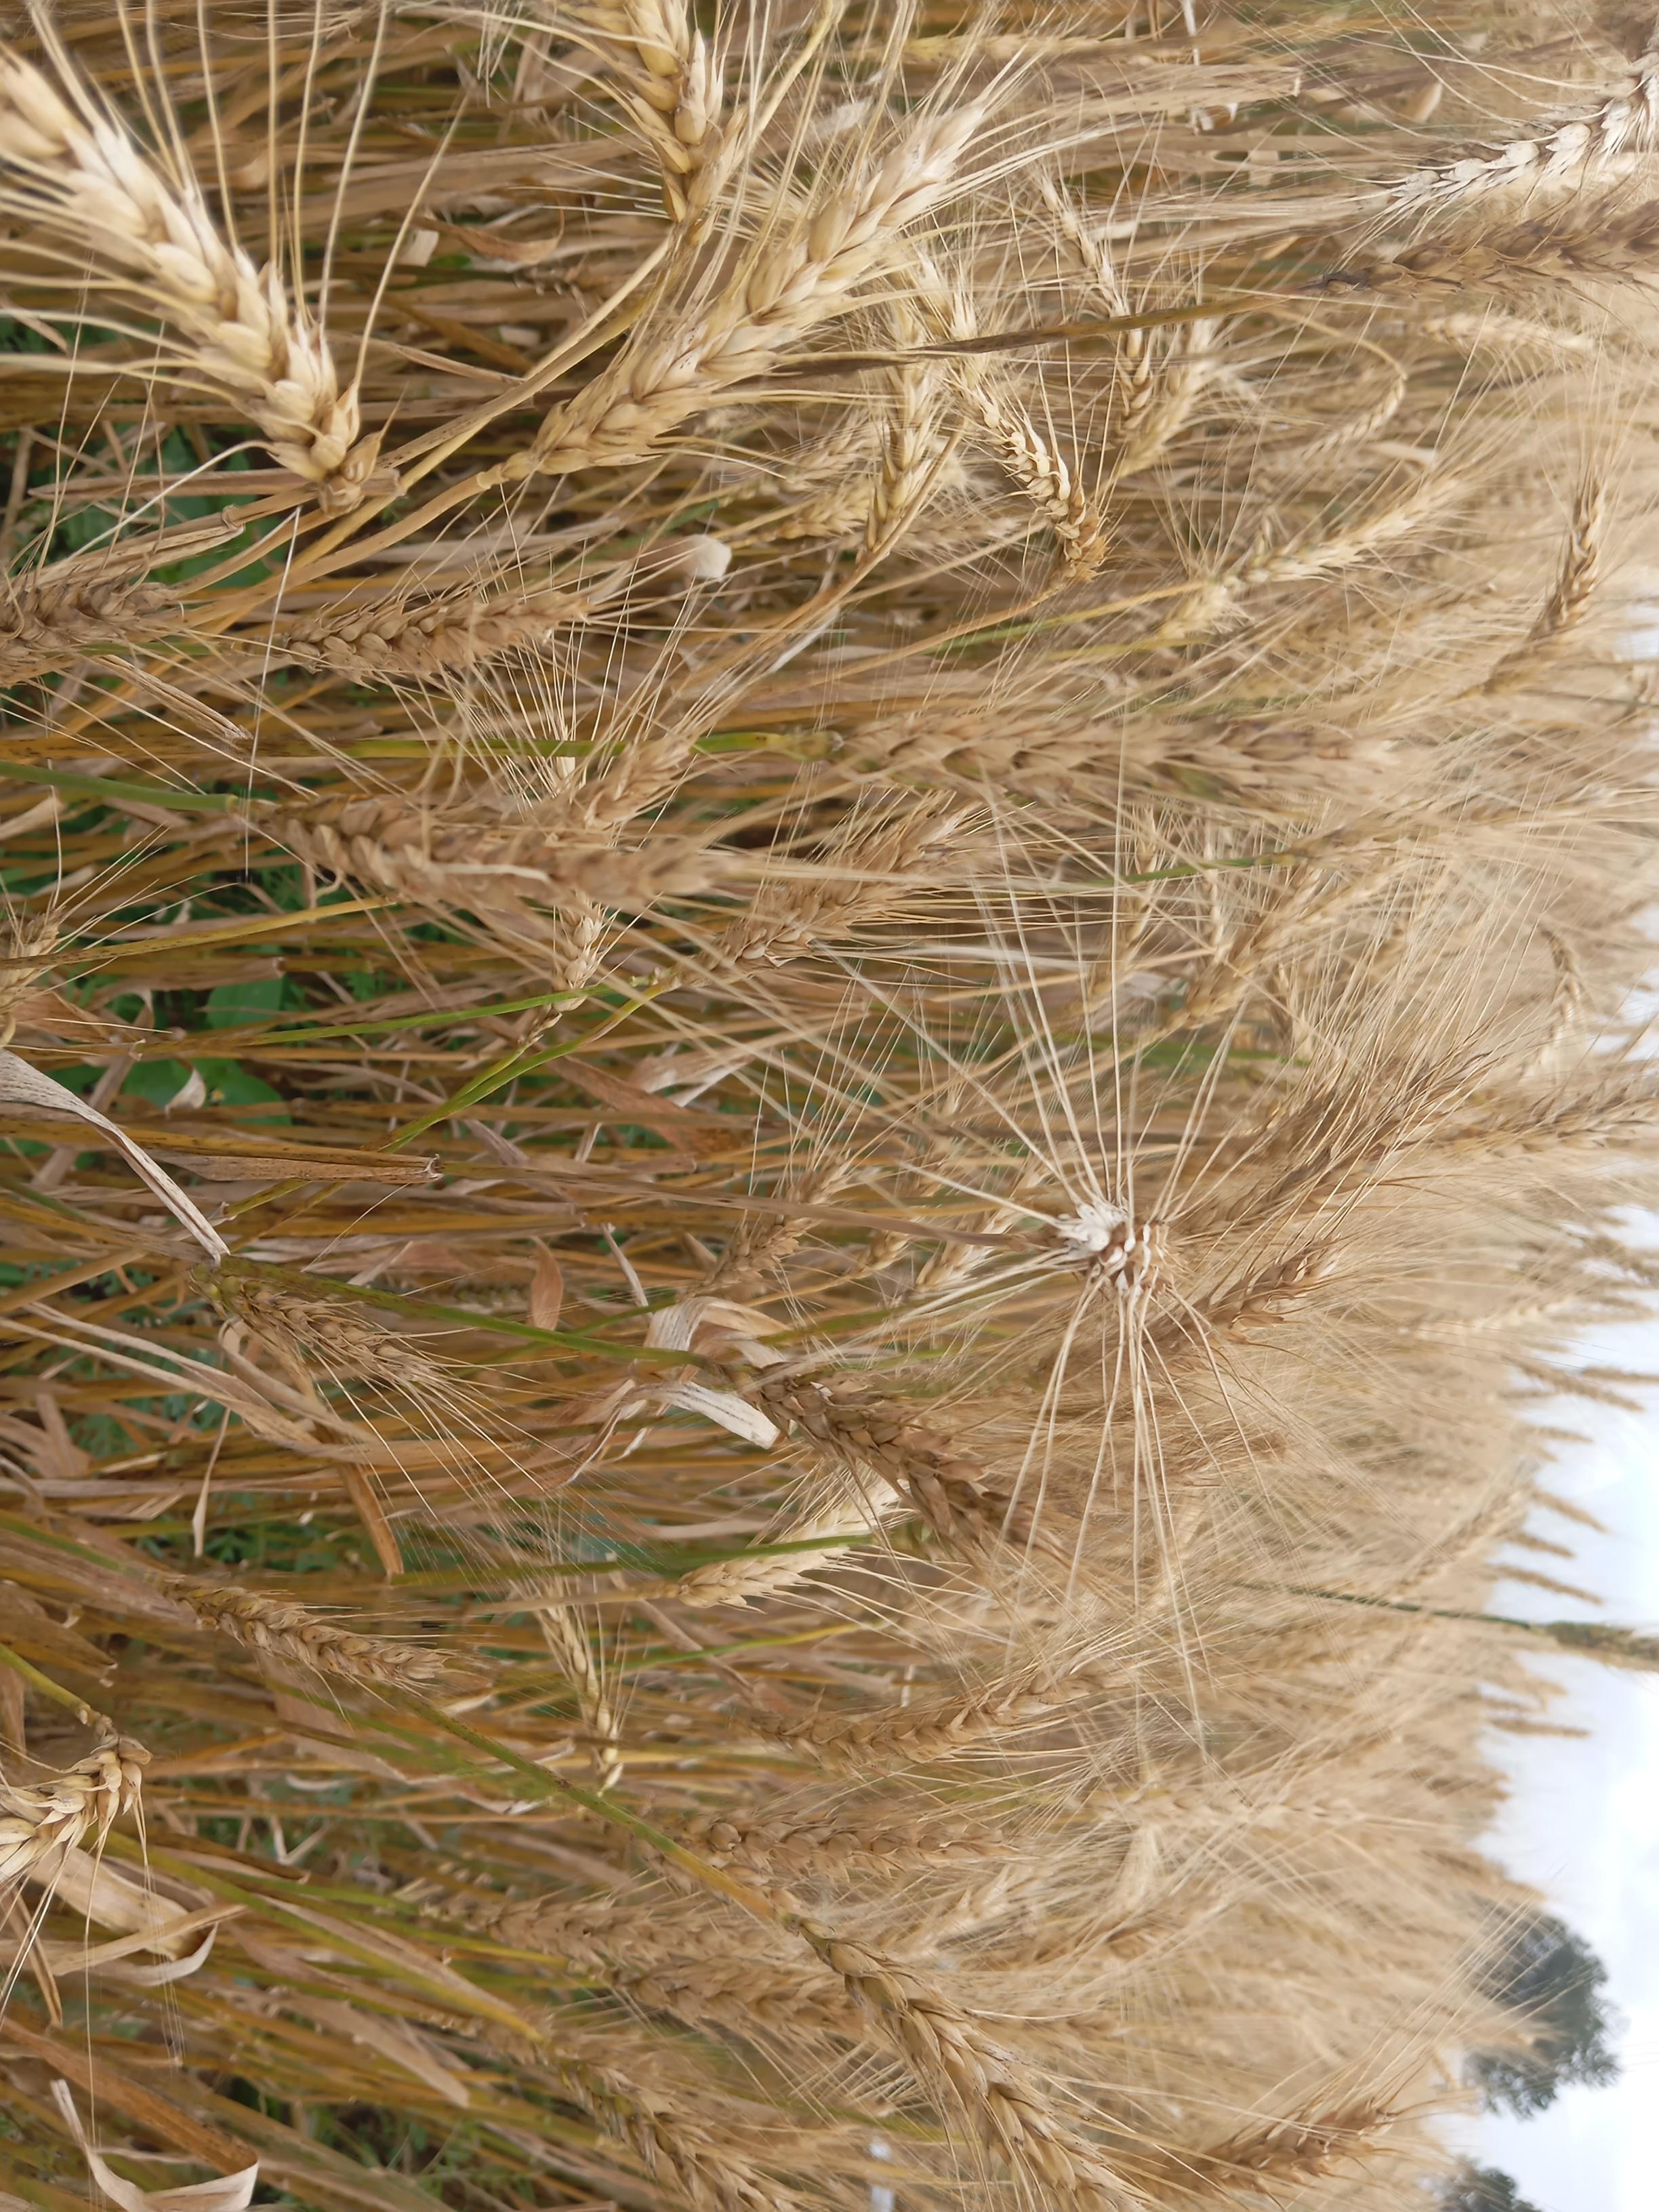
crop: wheat
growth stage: maturity
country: Kenya
